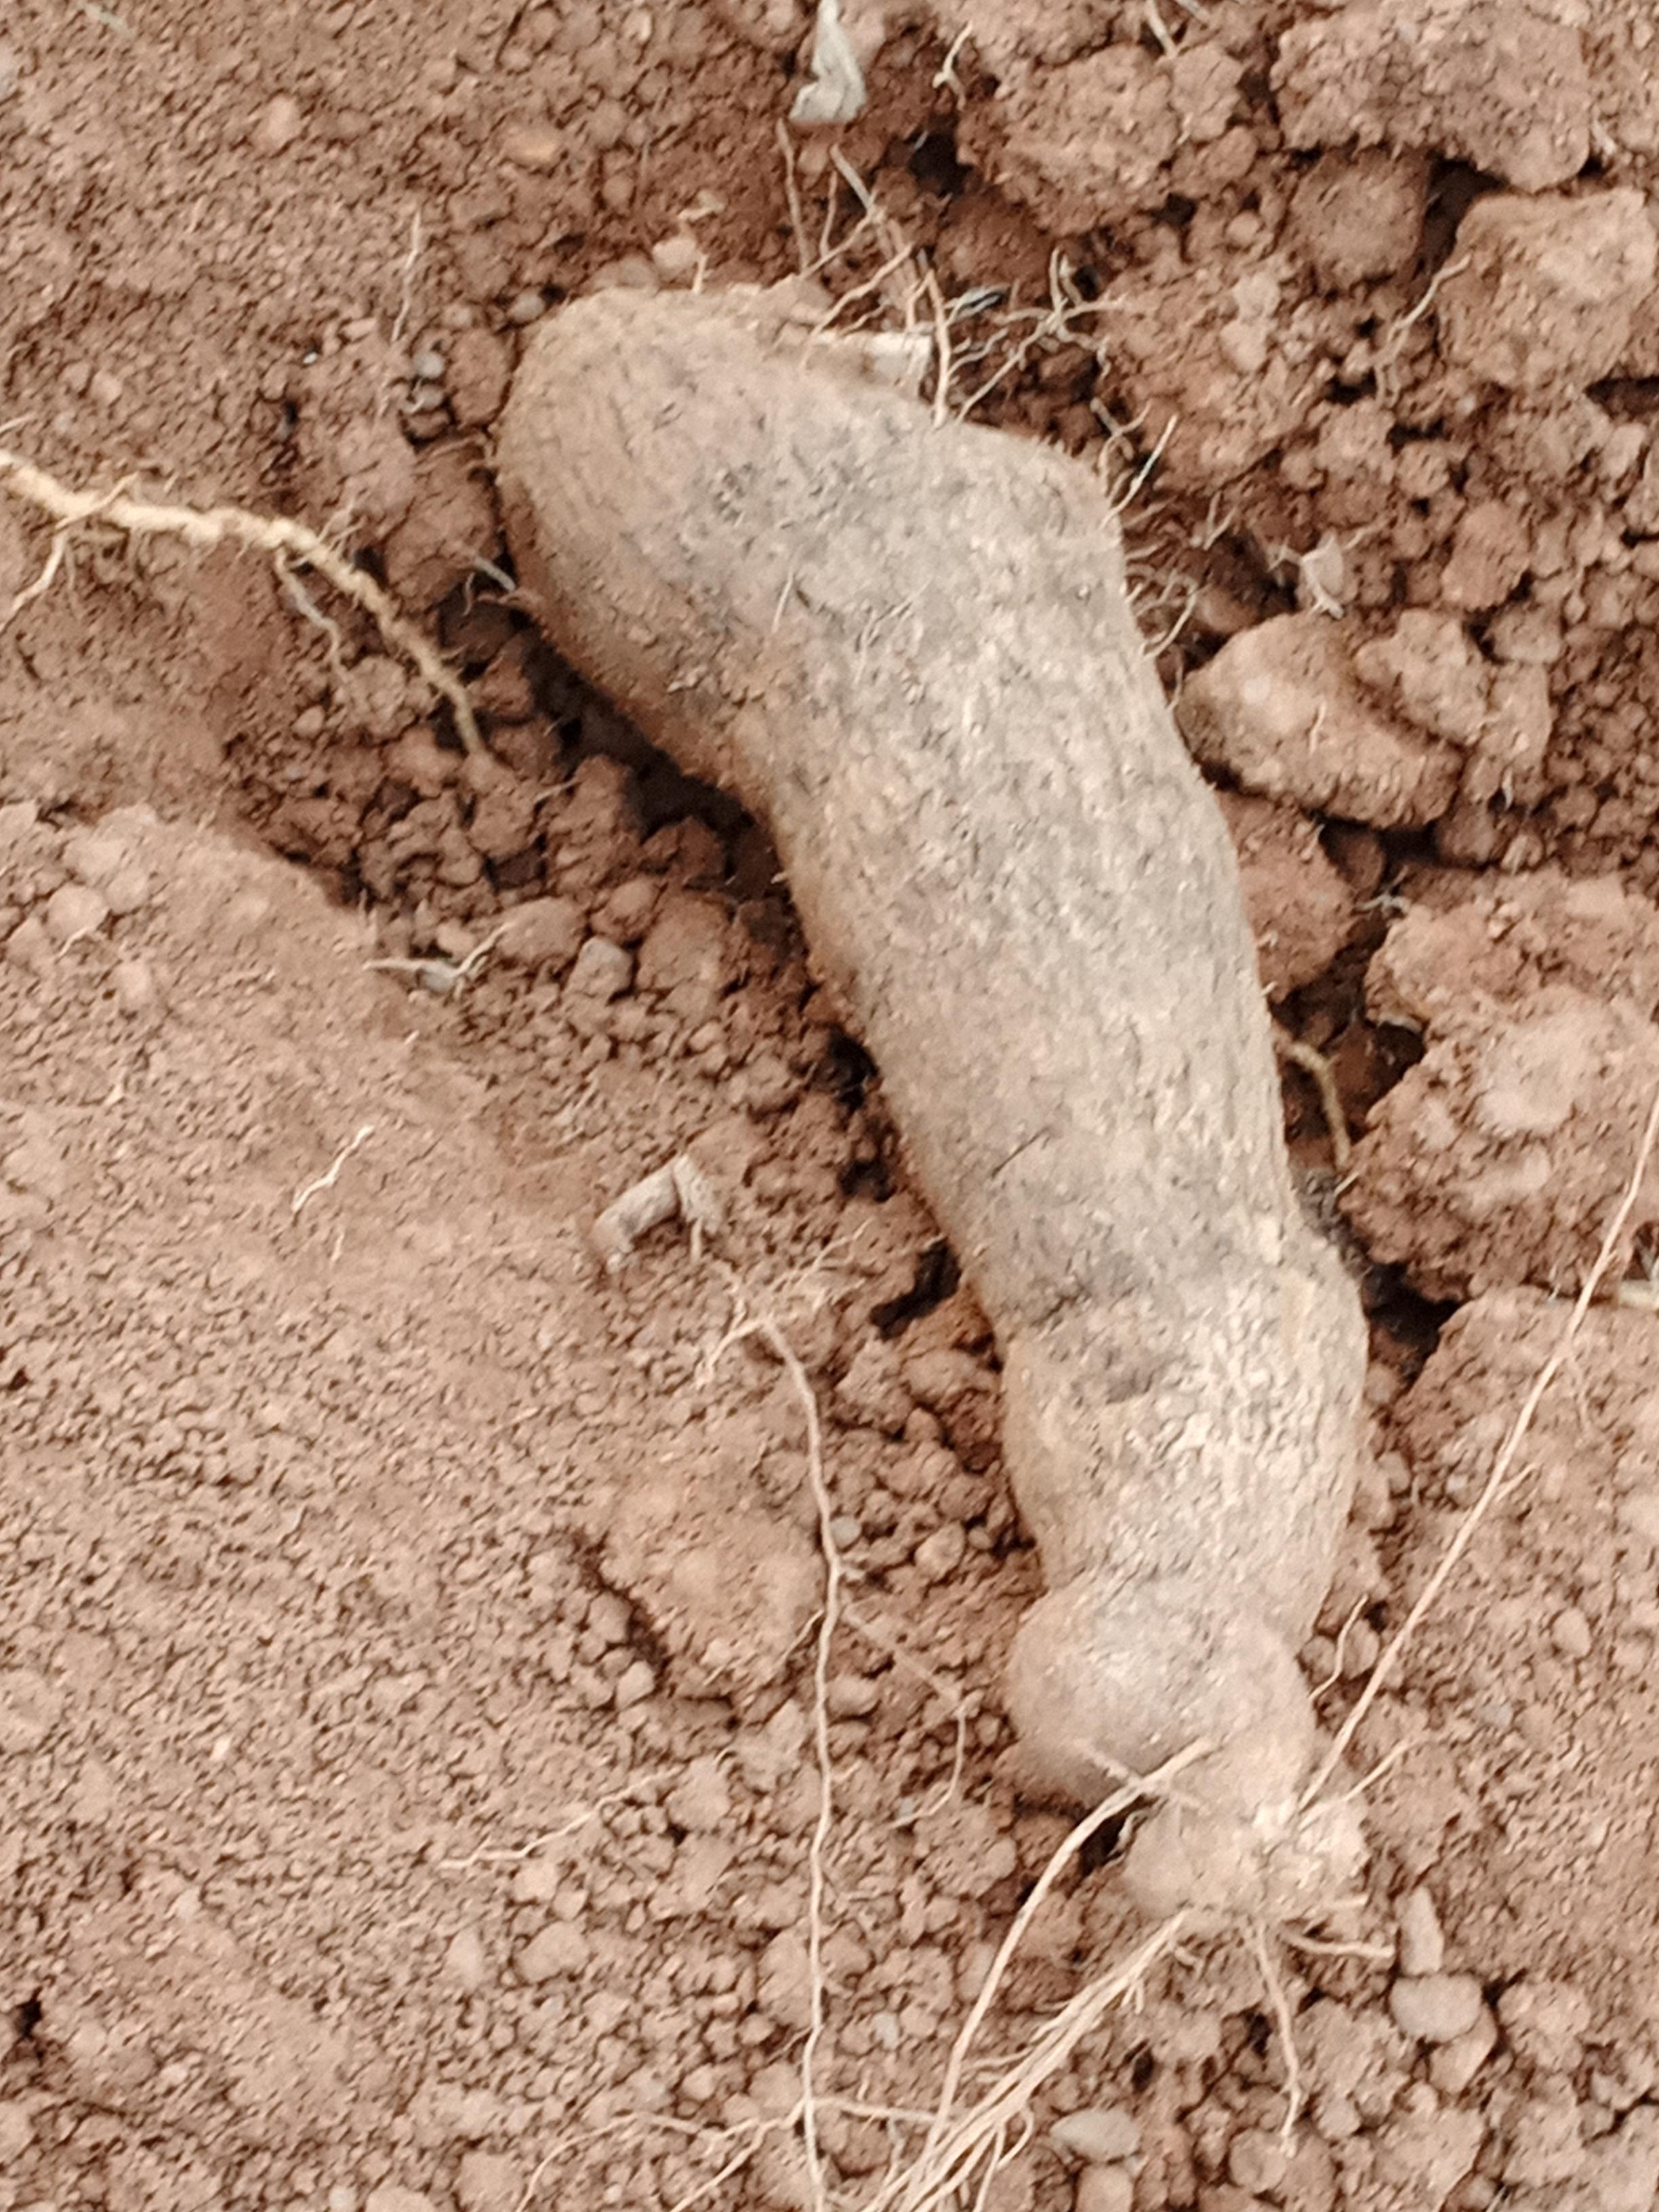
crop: yam
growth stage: harvest
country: Nigeria
